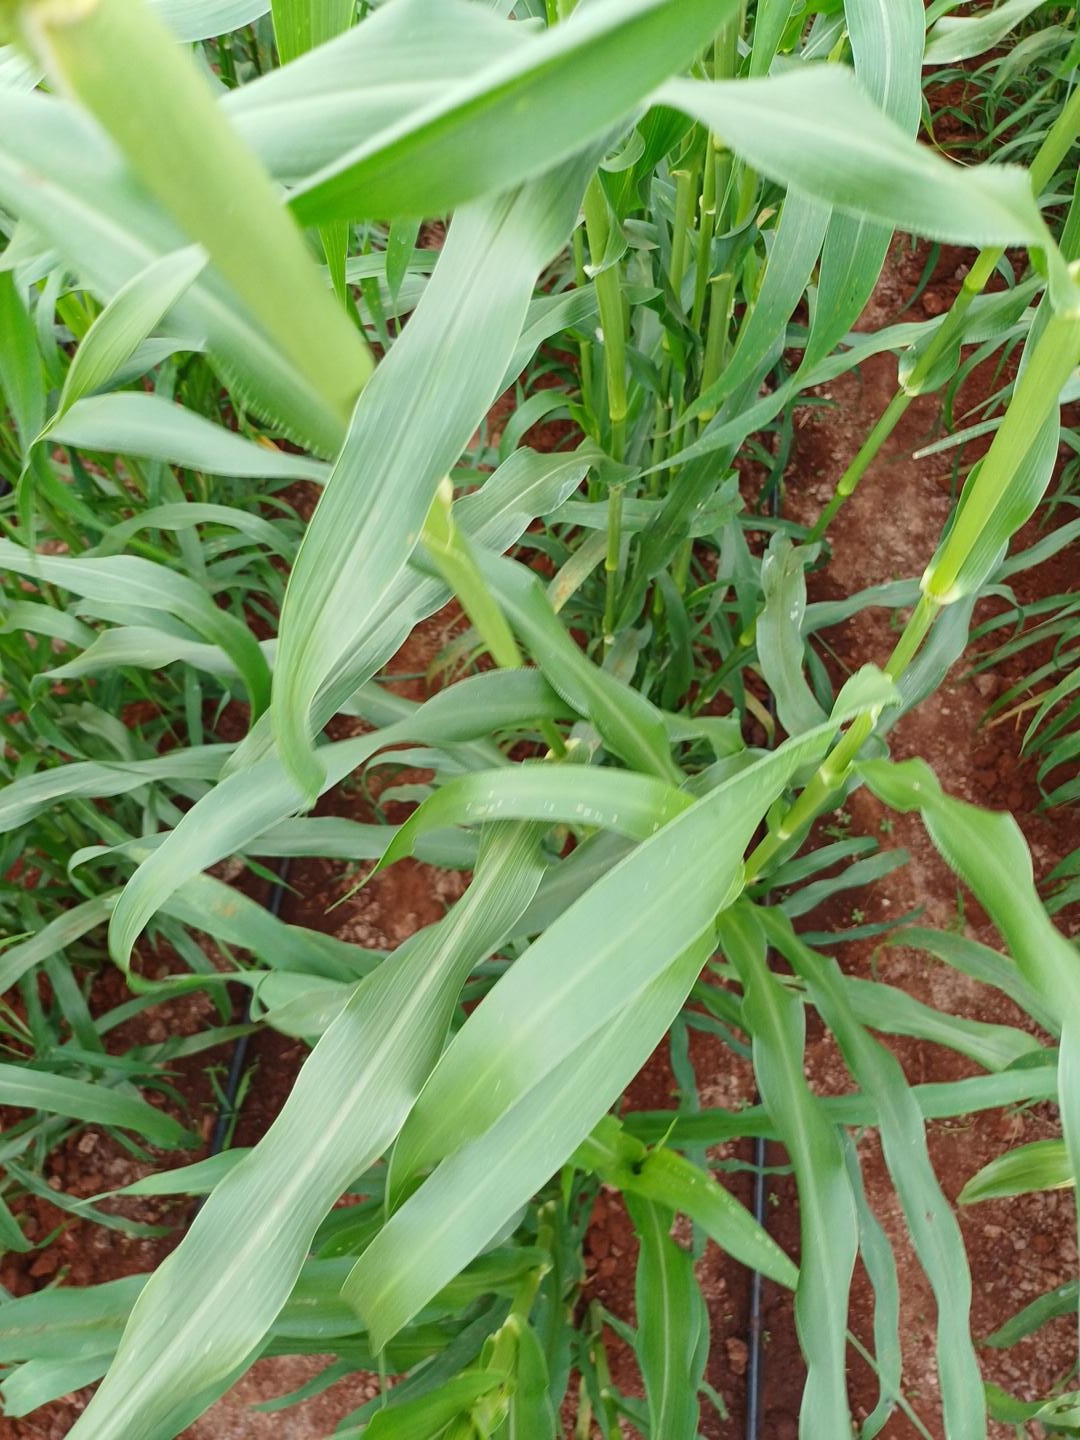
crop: pearl millet
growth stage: flowering
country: Kenya
